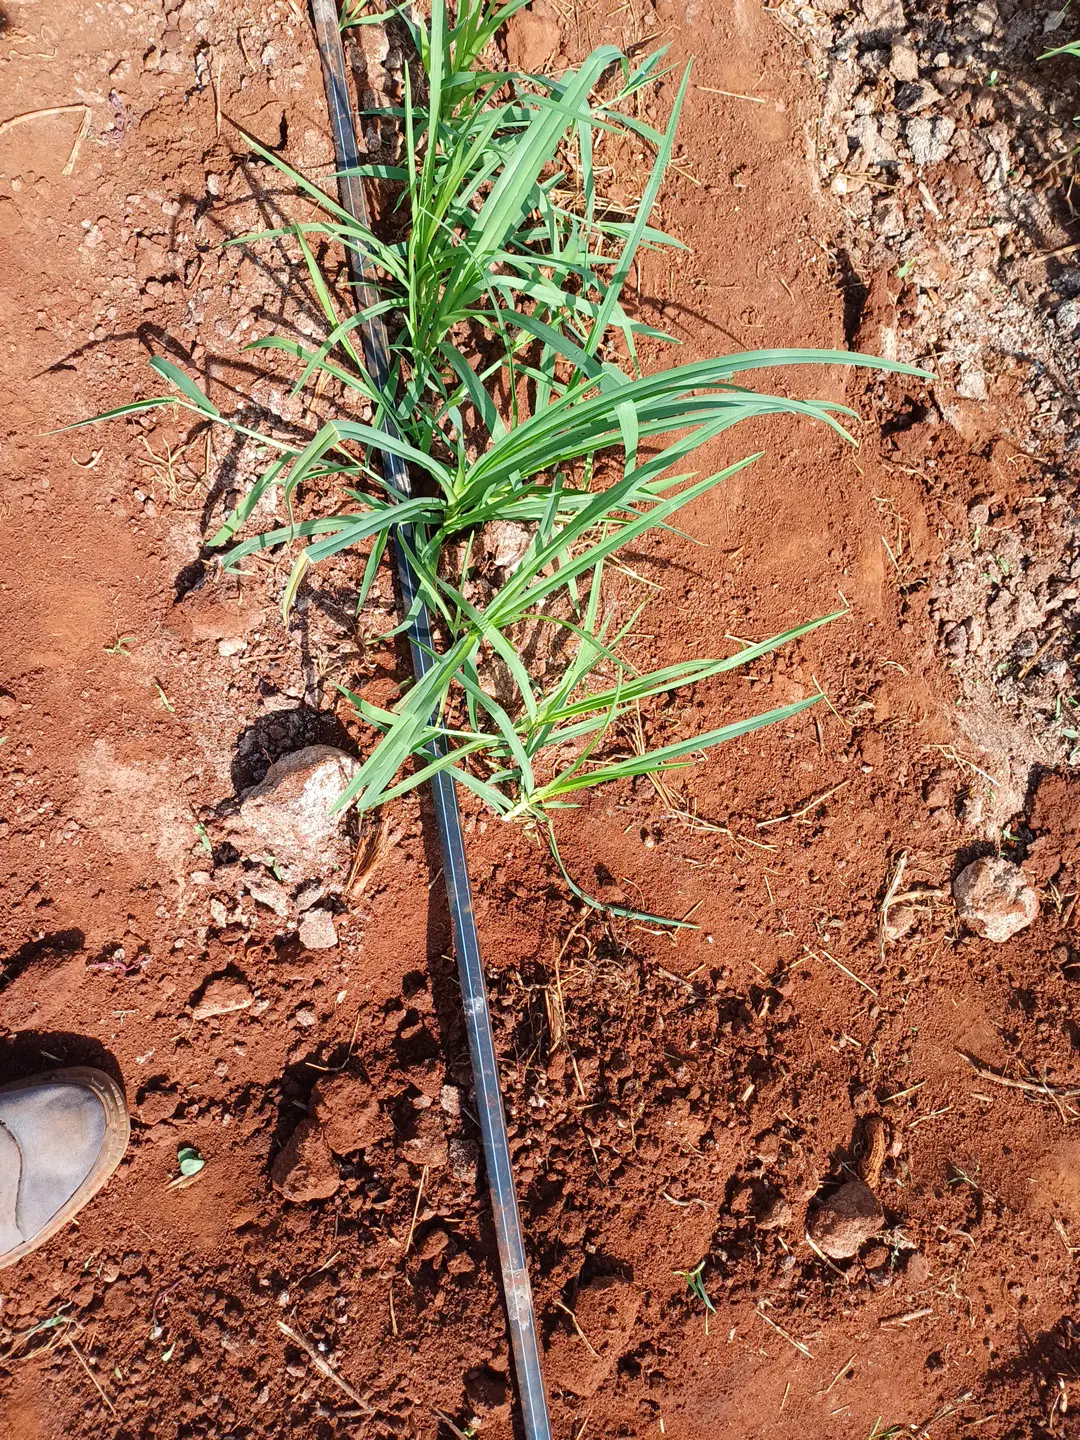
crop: finger millet
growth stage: elongation stem
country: Kenya
